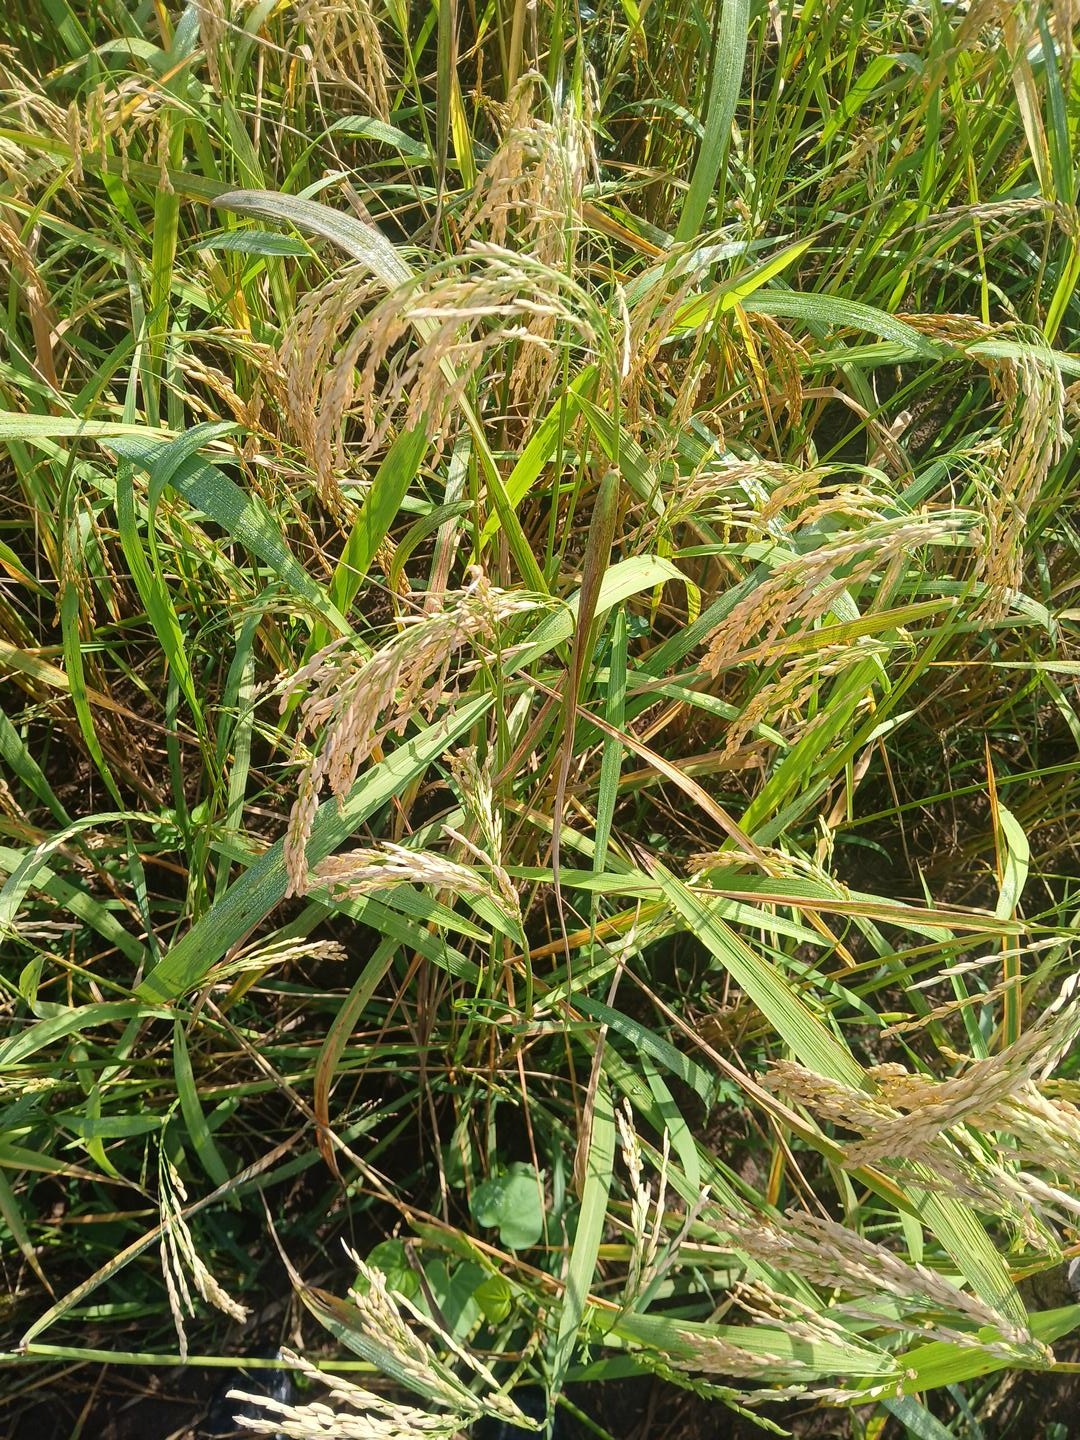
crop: rice
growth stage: ripening
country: Côte d'Ivoire
